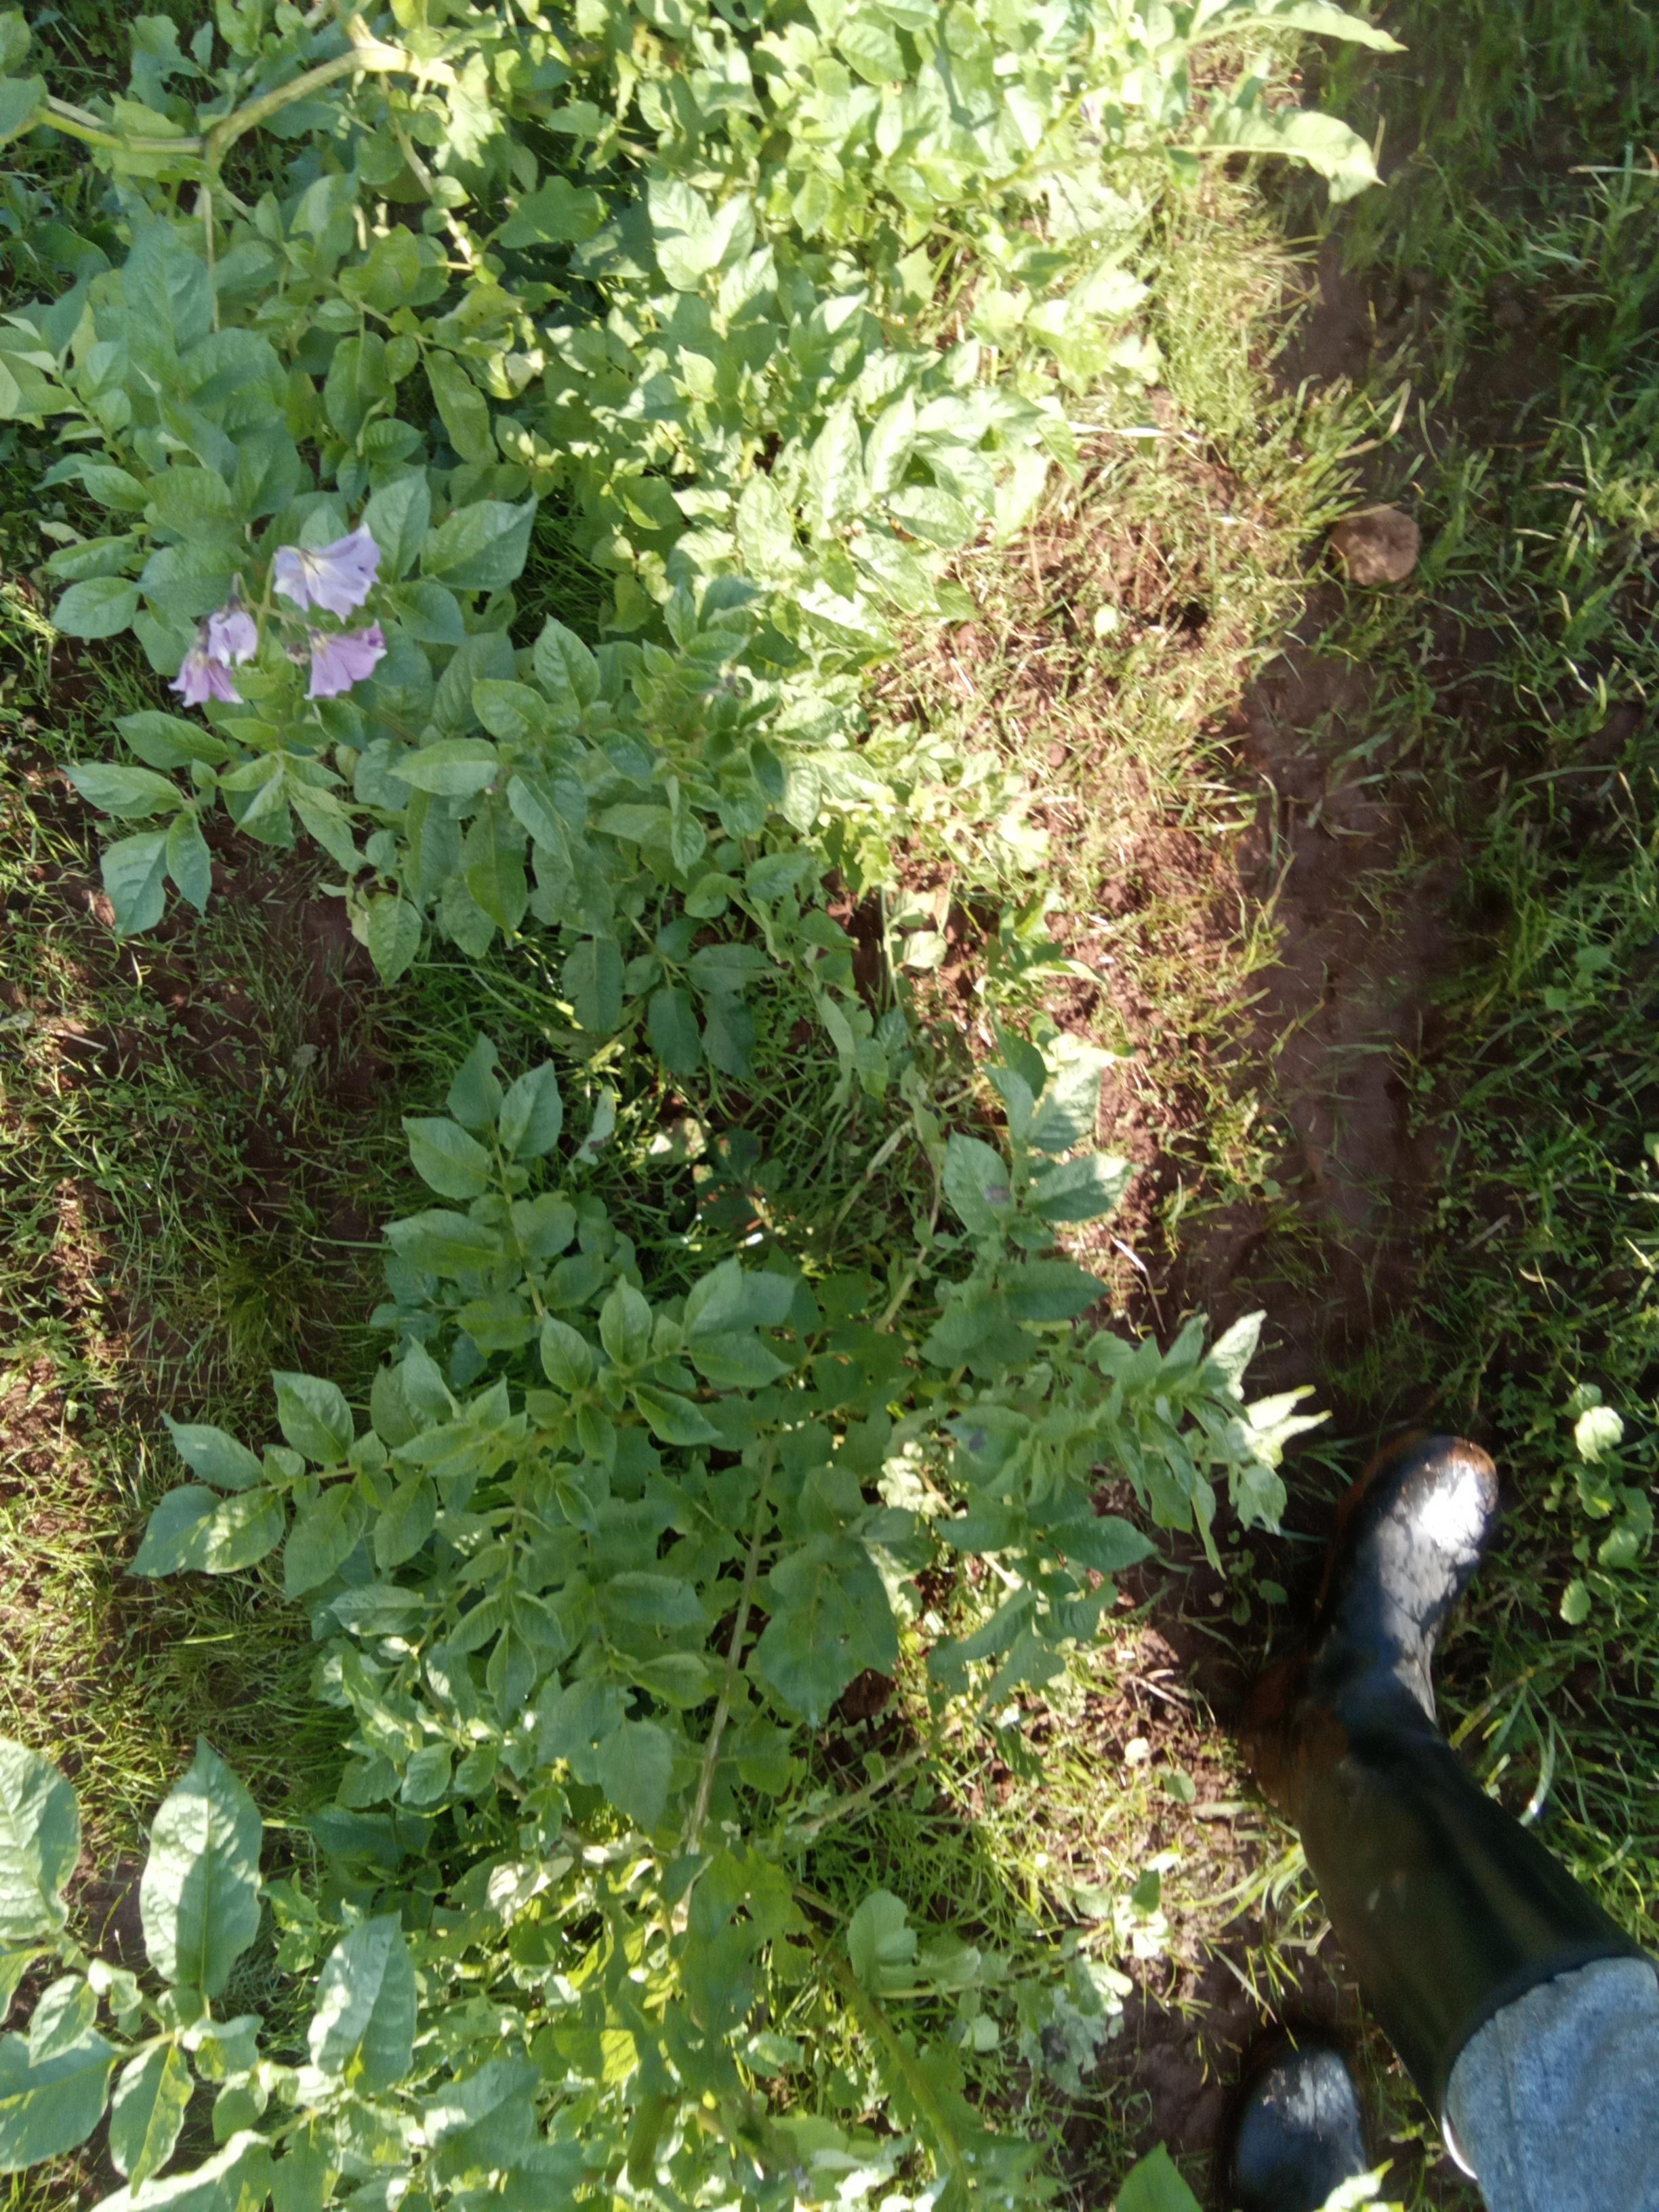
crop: potato
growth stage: flowering
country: Kenya
